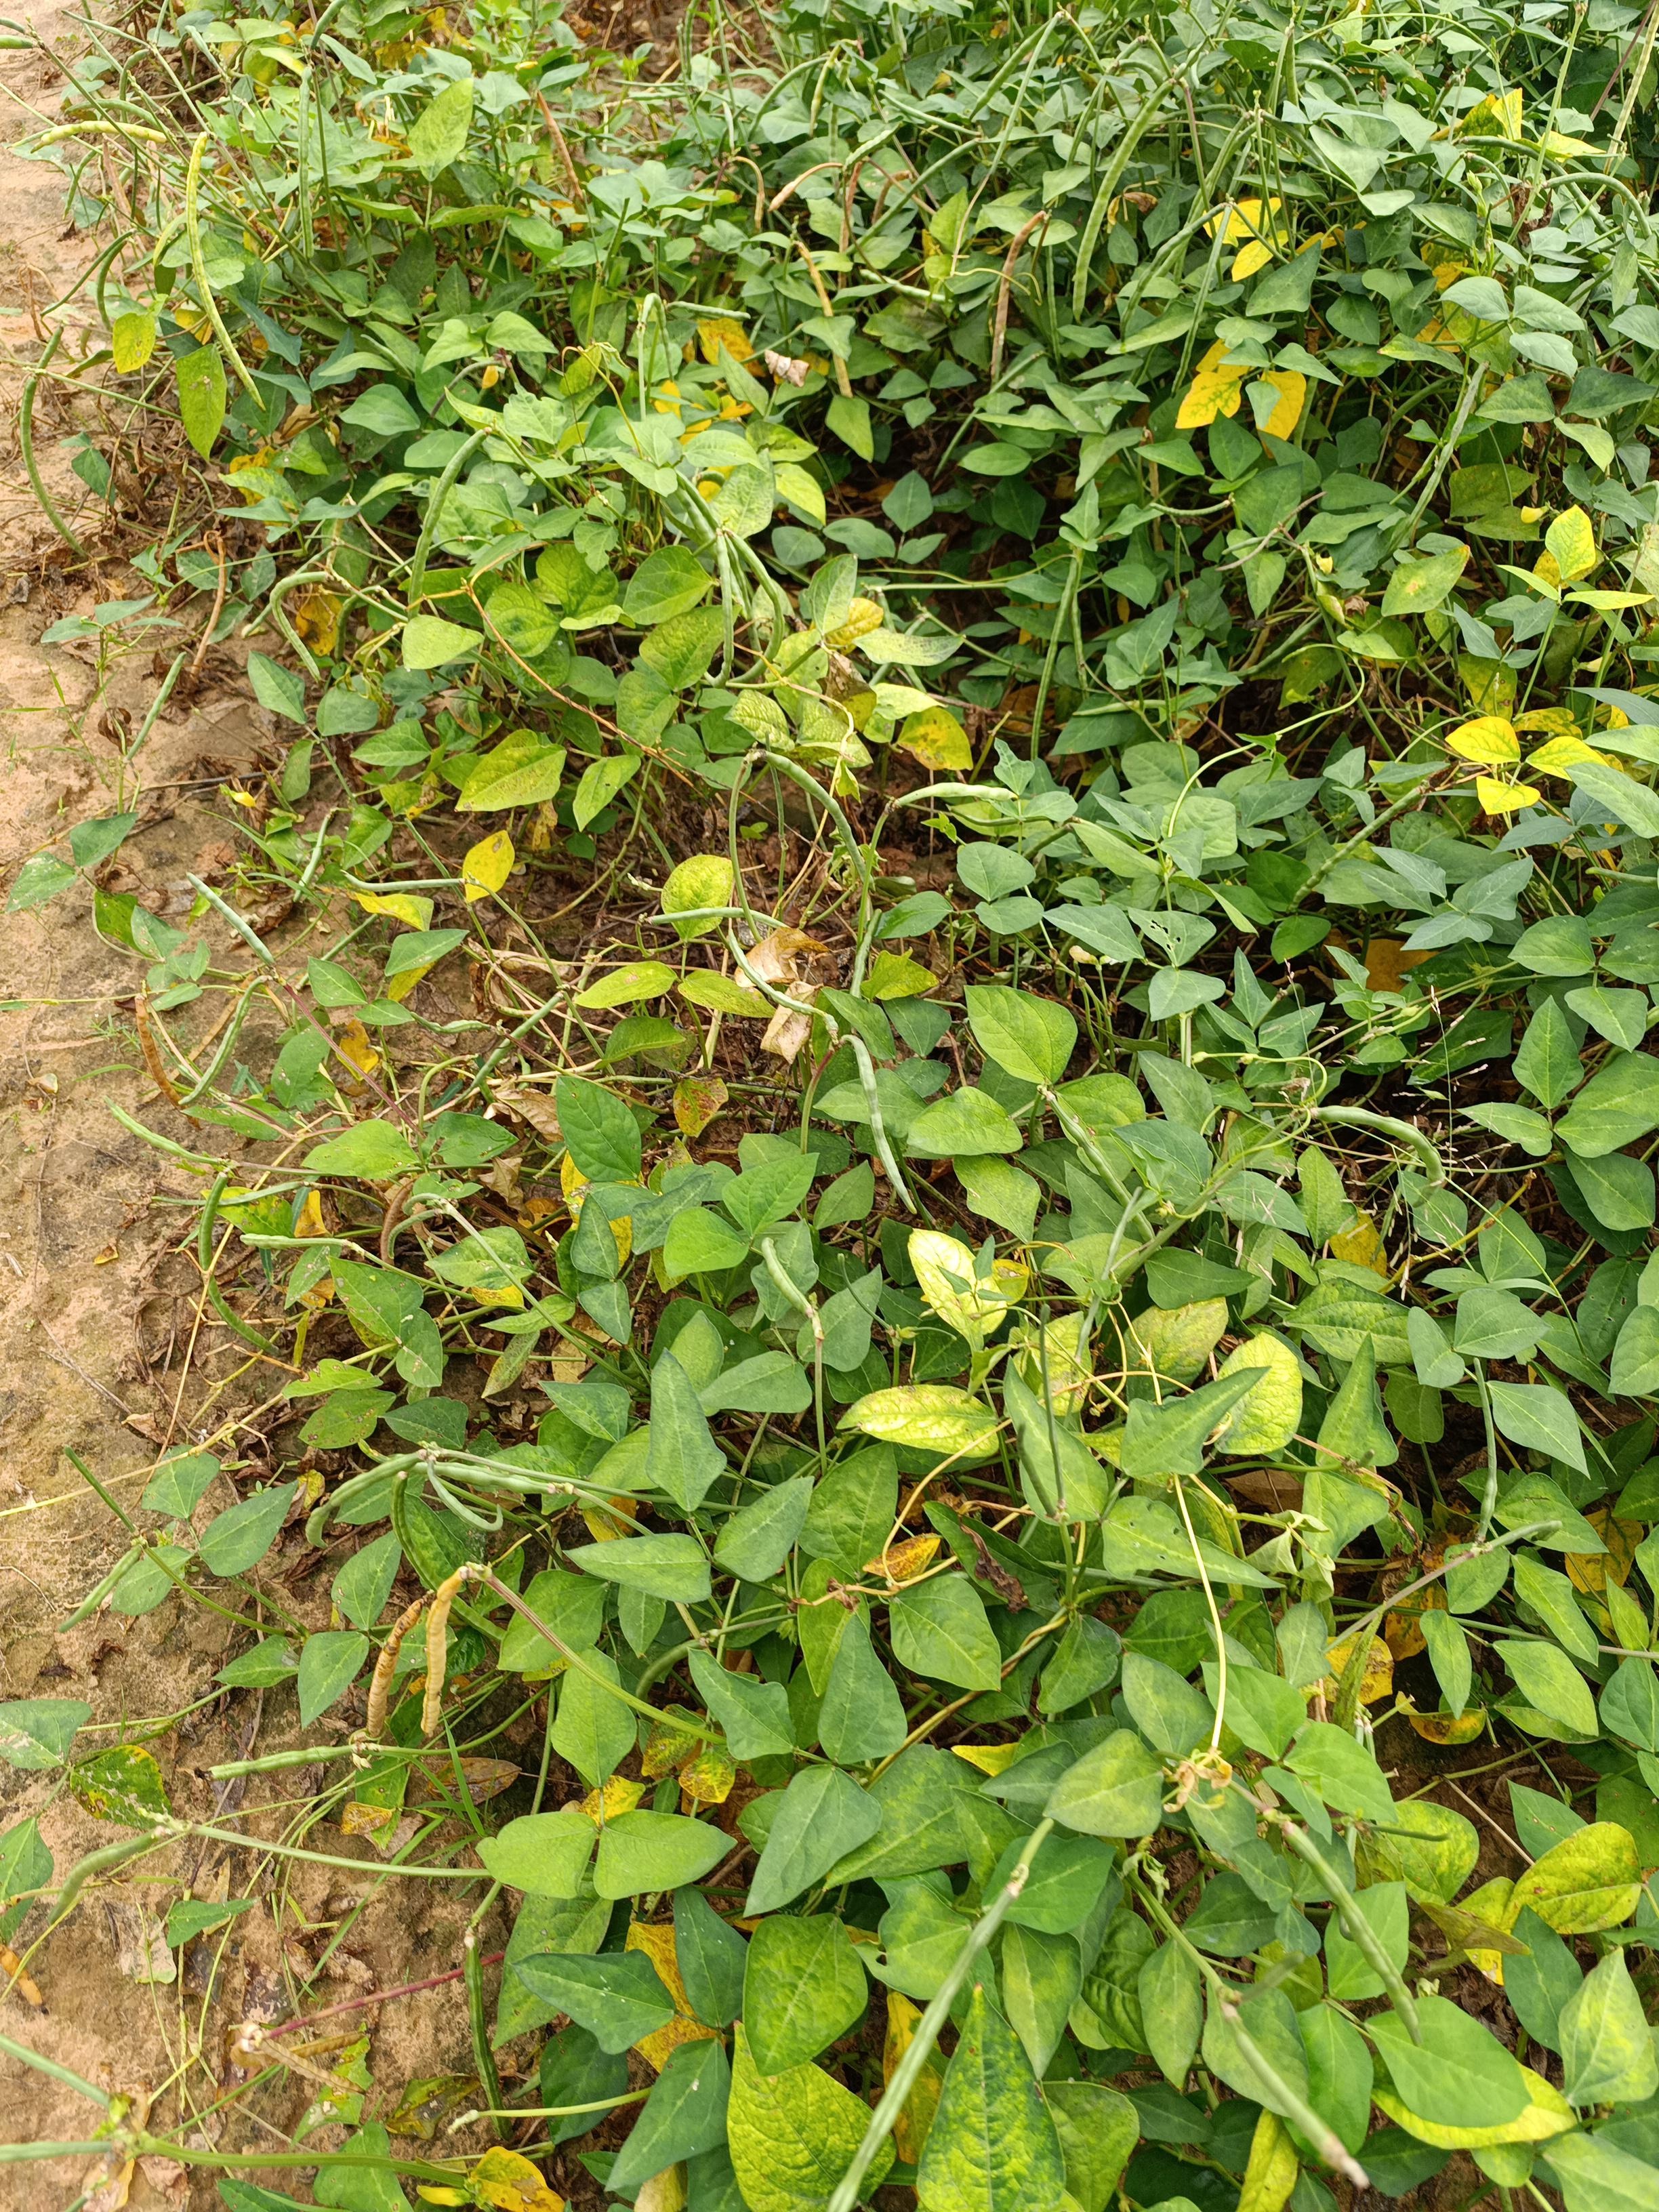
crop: cowpea
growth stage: maturity
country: Nigeria
